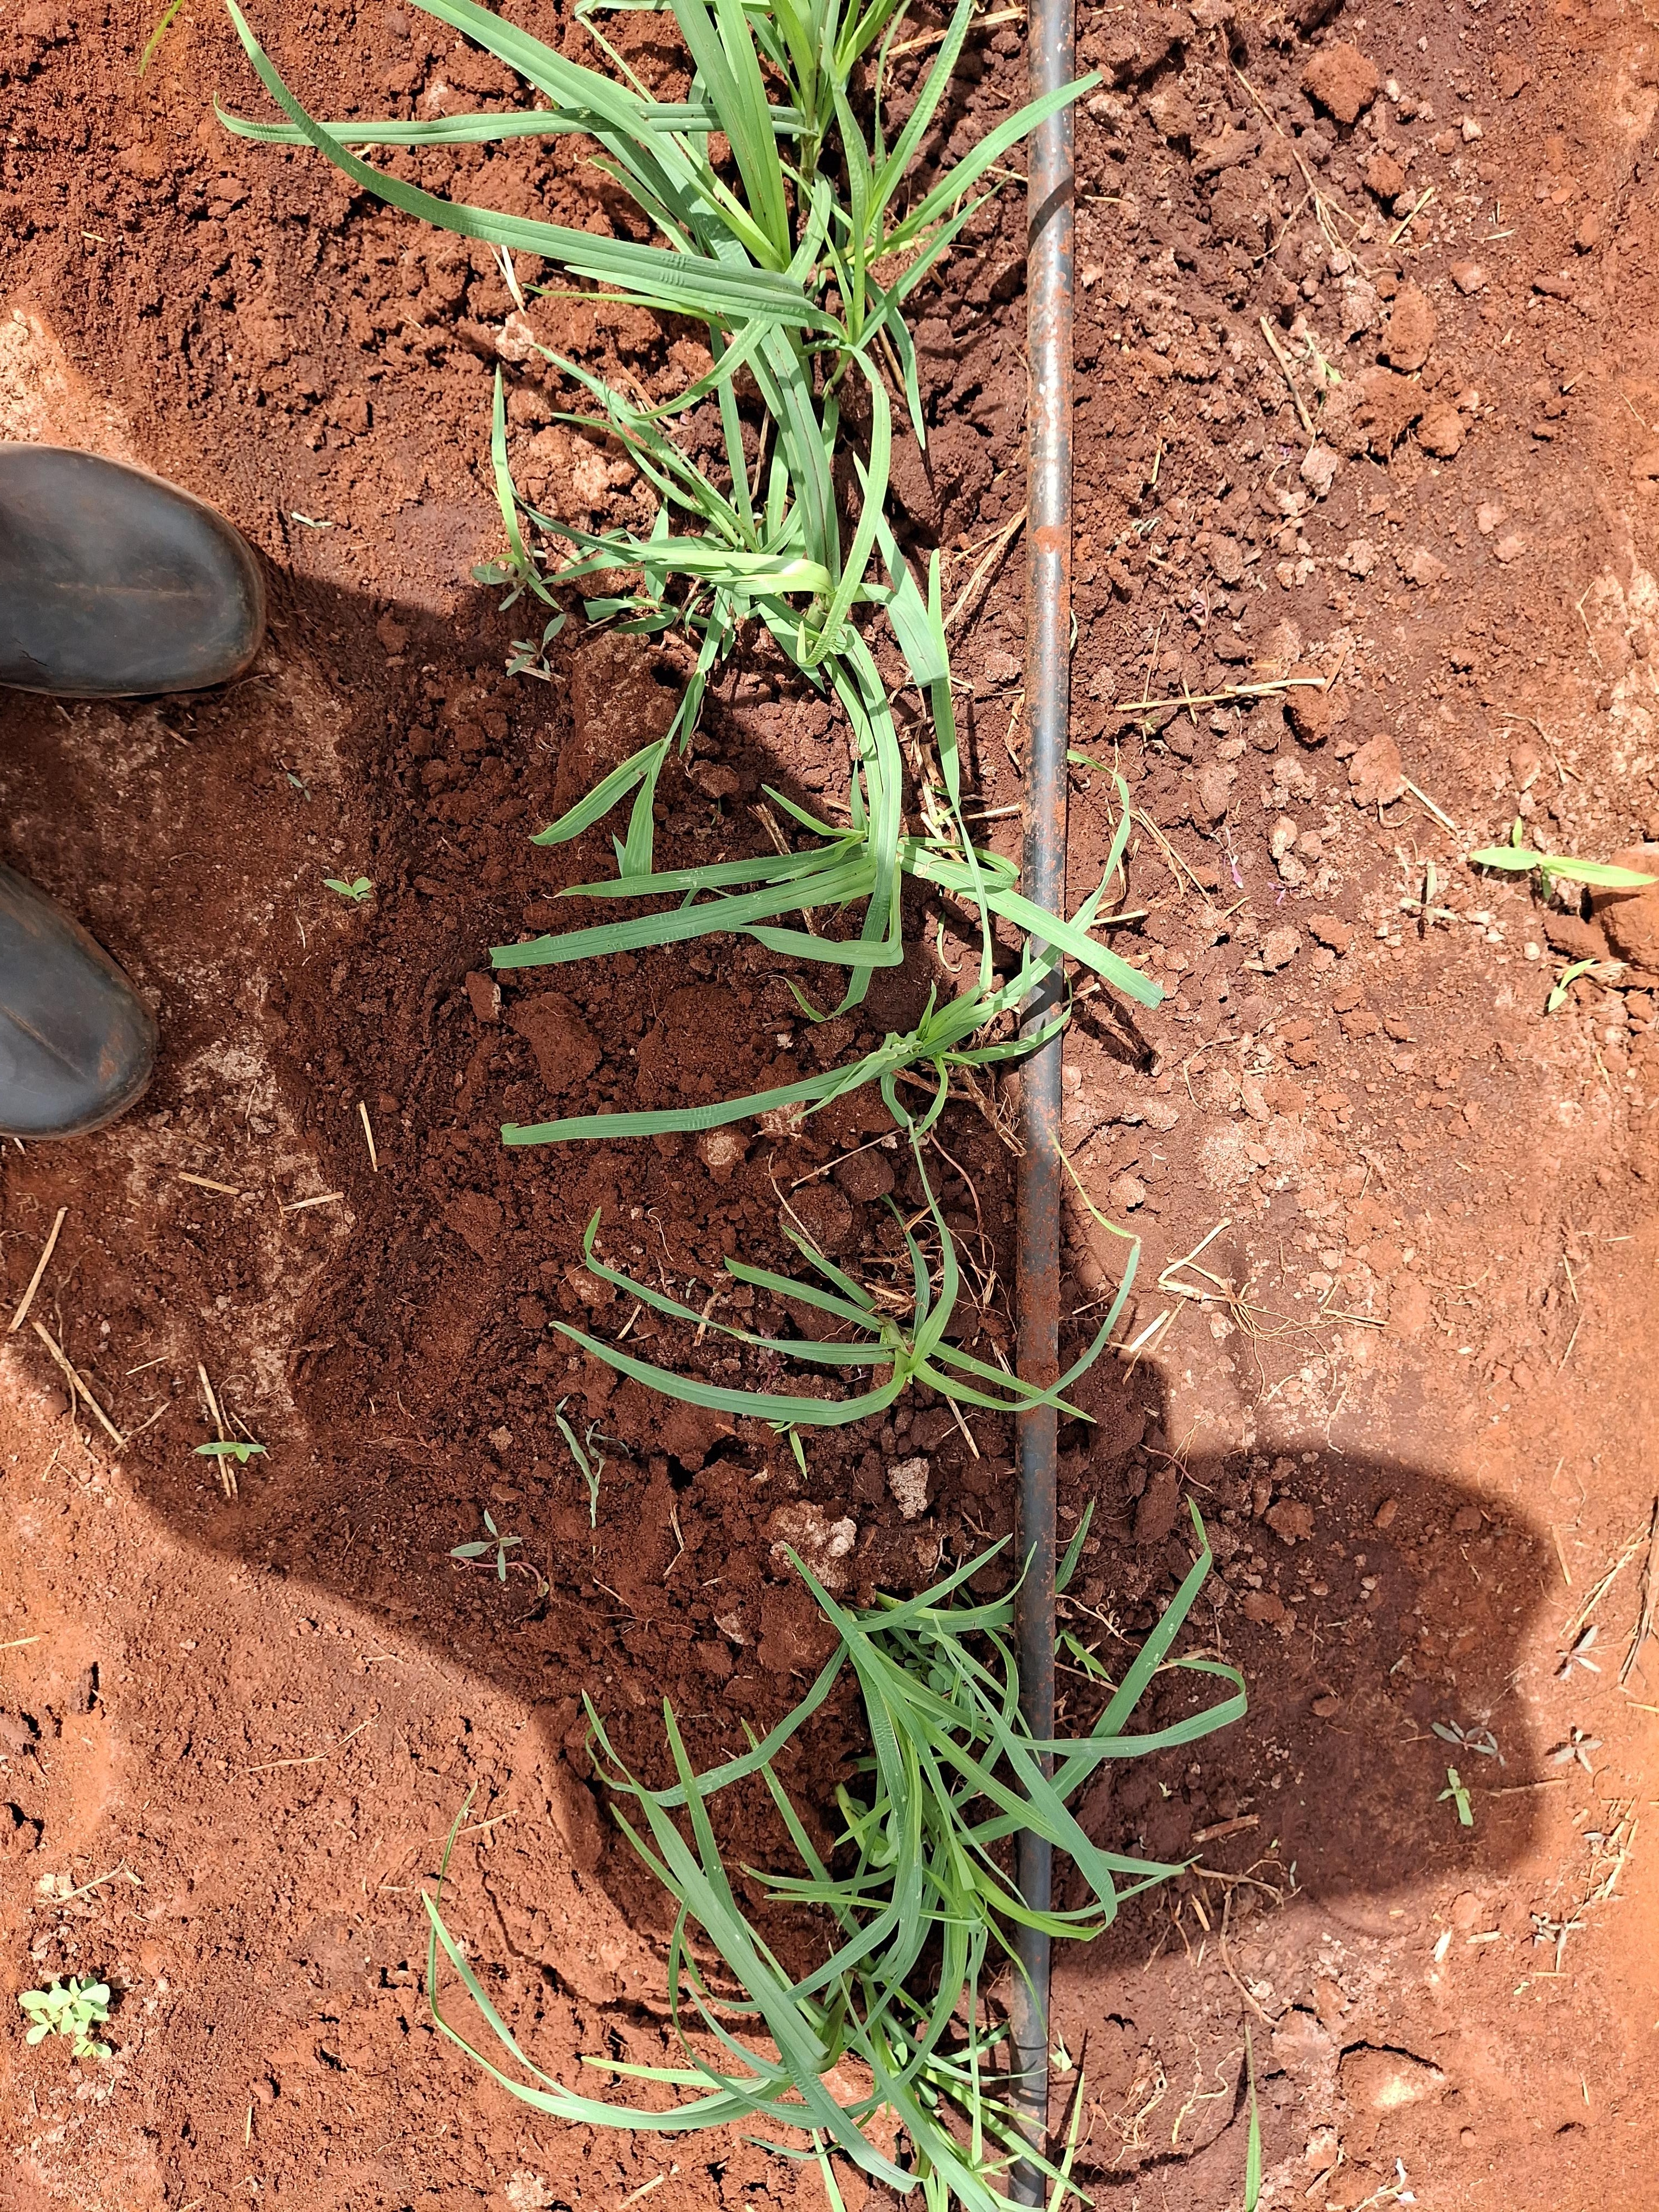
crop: finger millet
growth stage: vegetative
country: Kenya
